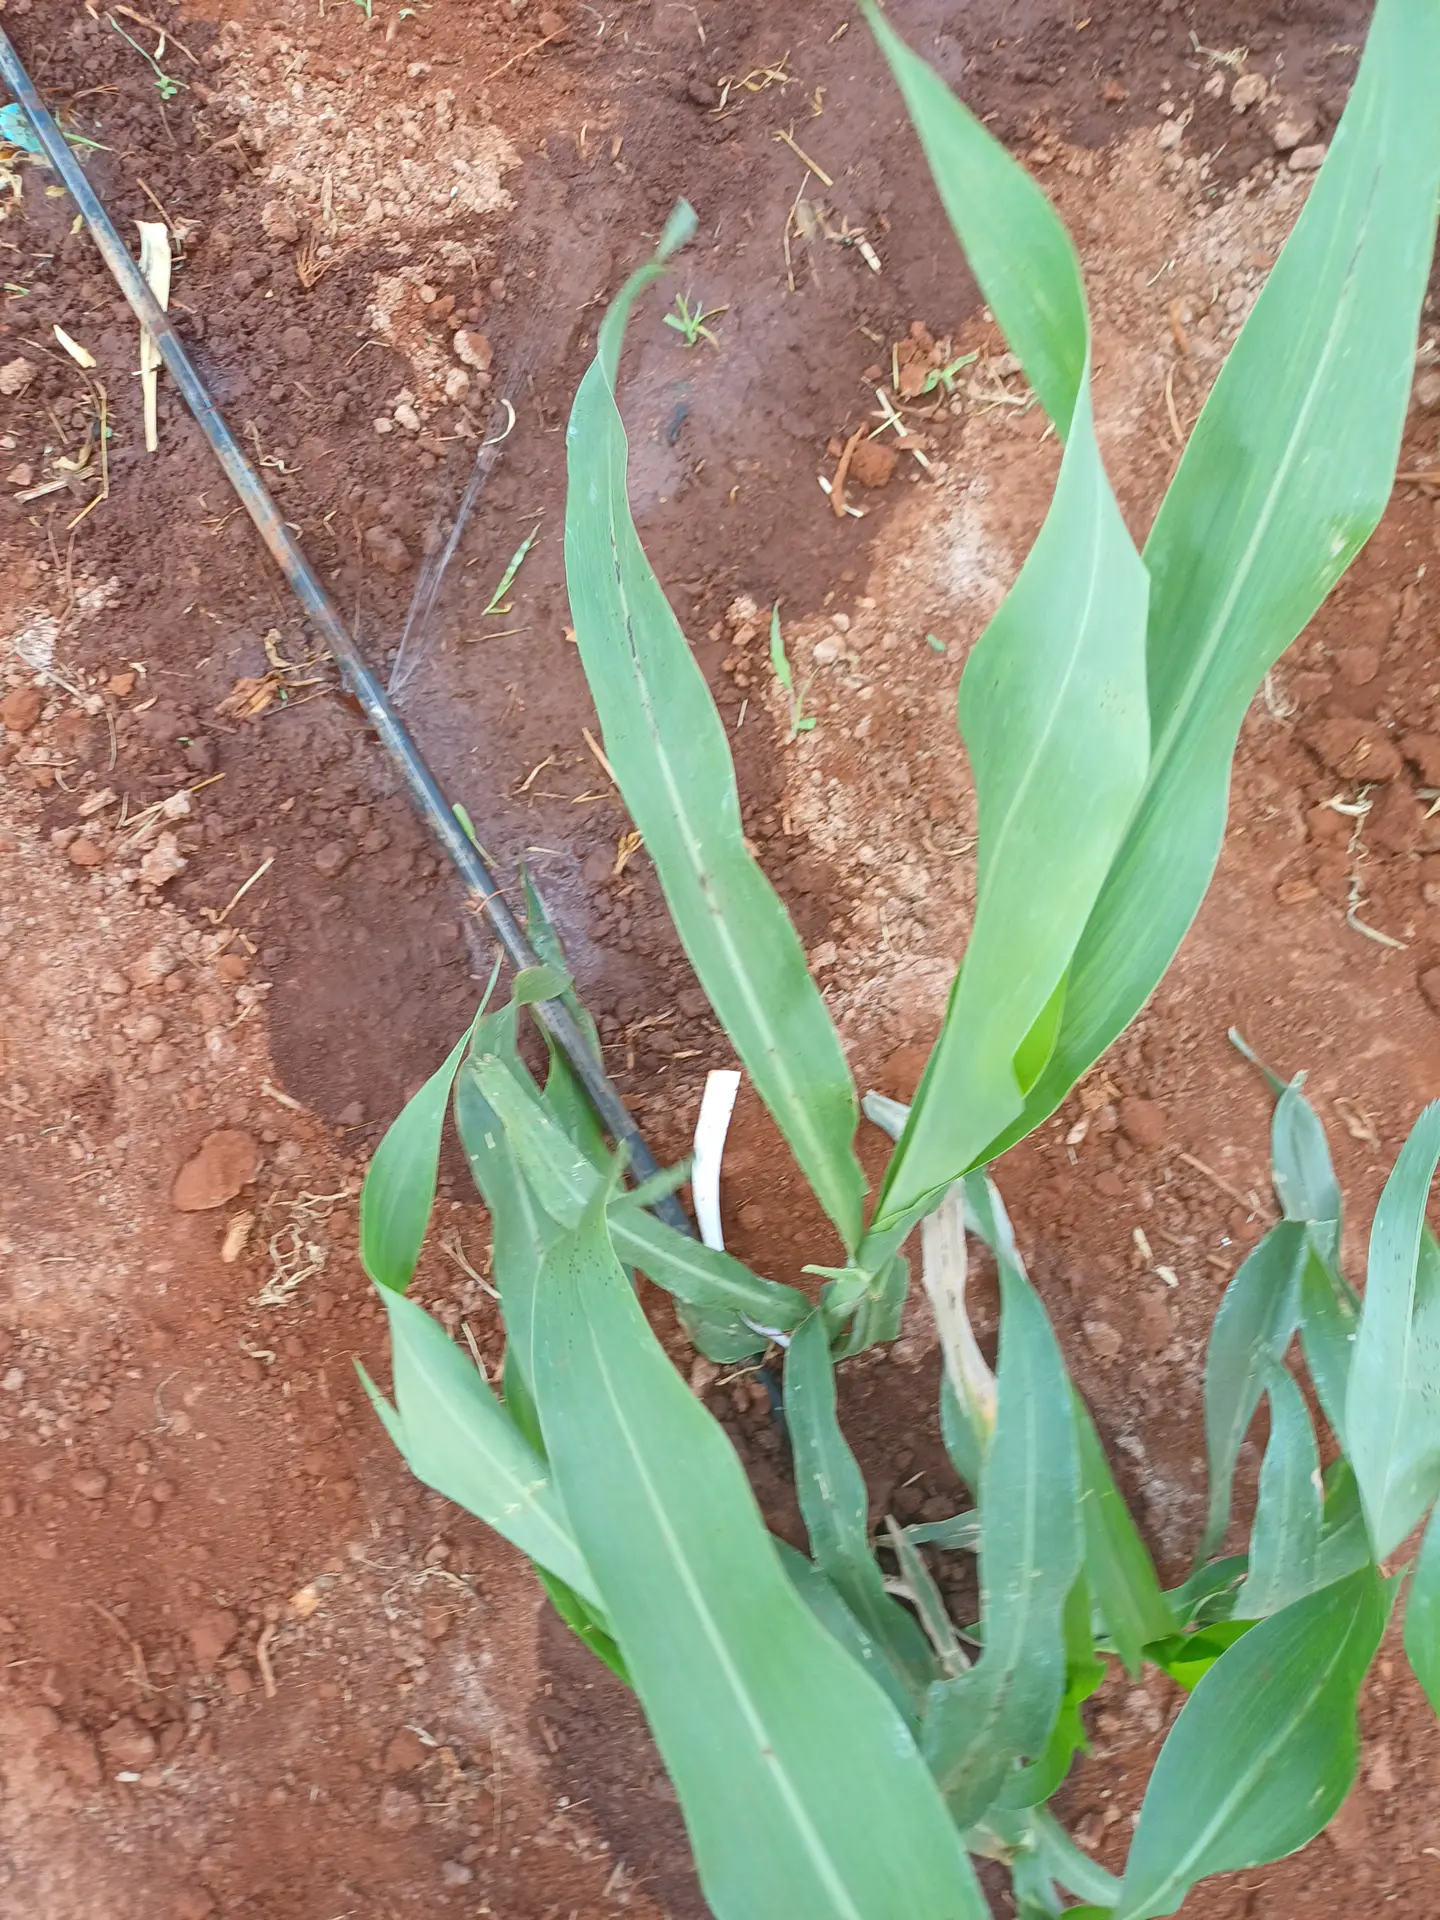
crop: sorghum
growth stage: vegetative
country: Kenya
